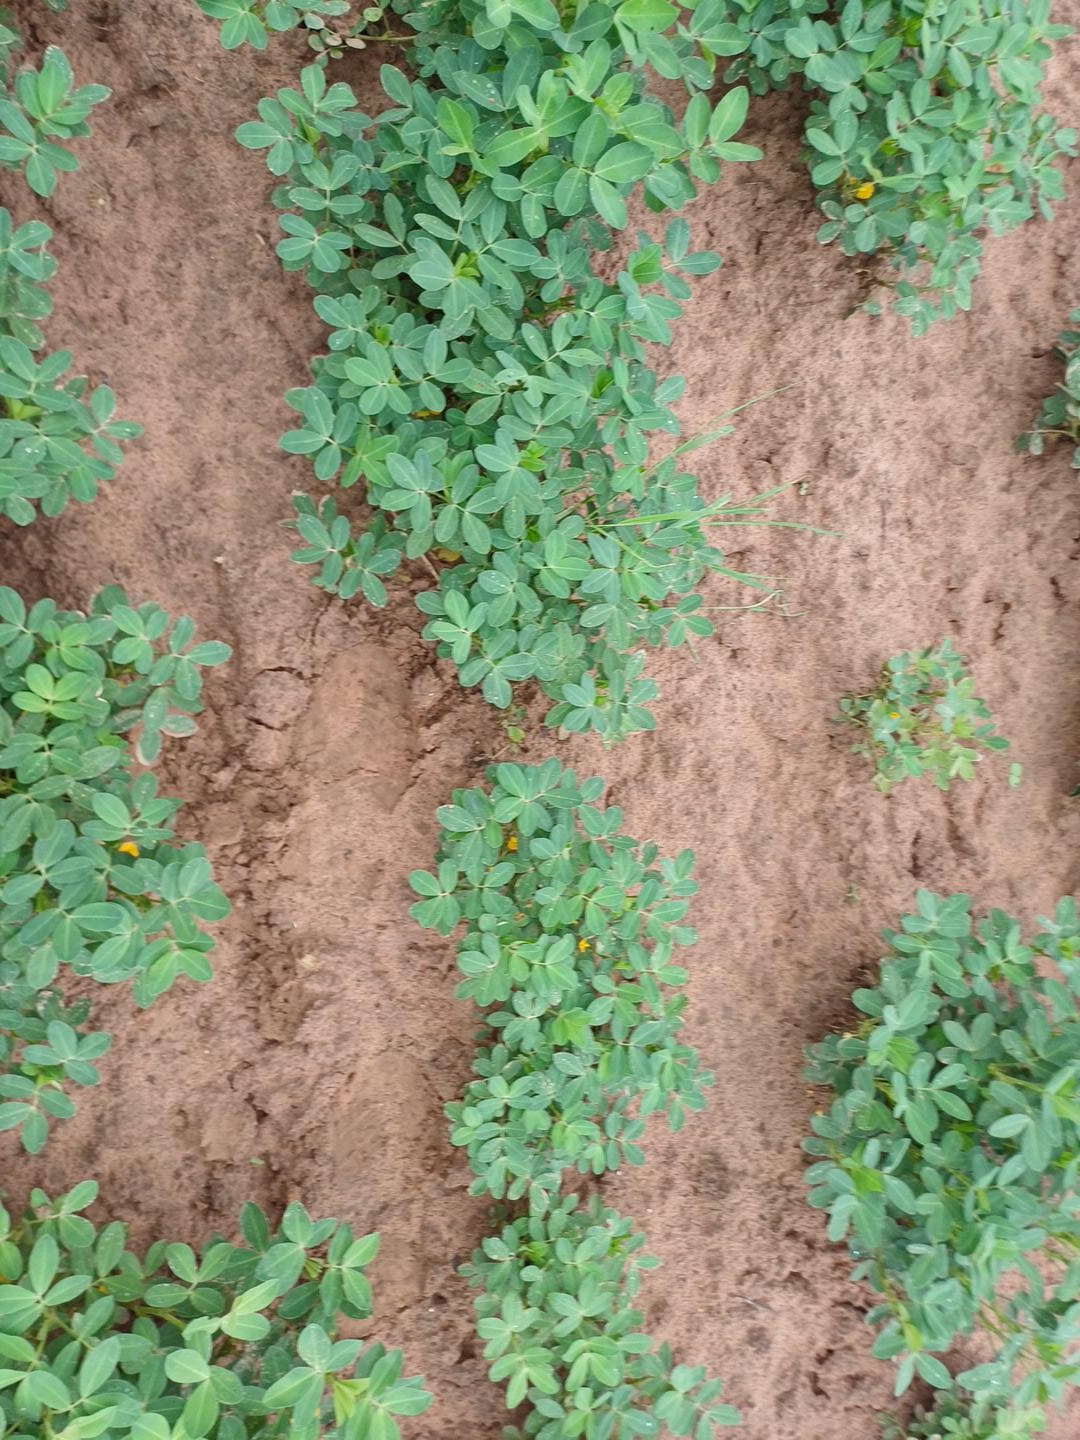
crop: groundnut
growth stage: flowering
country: Senegal
